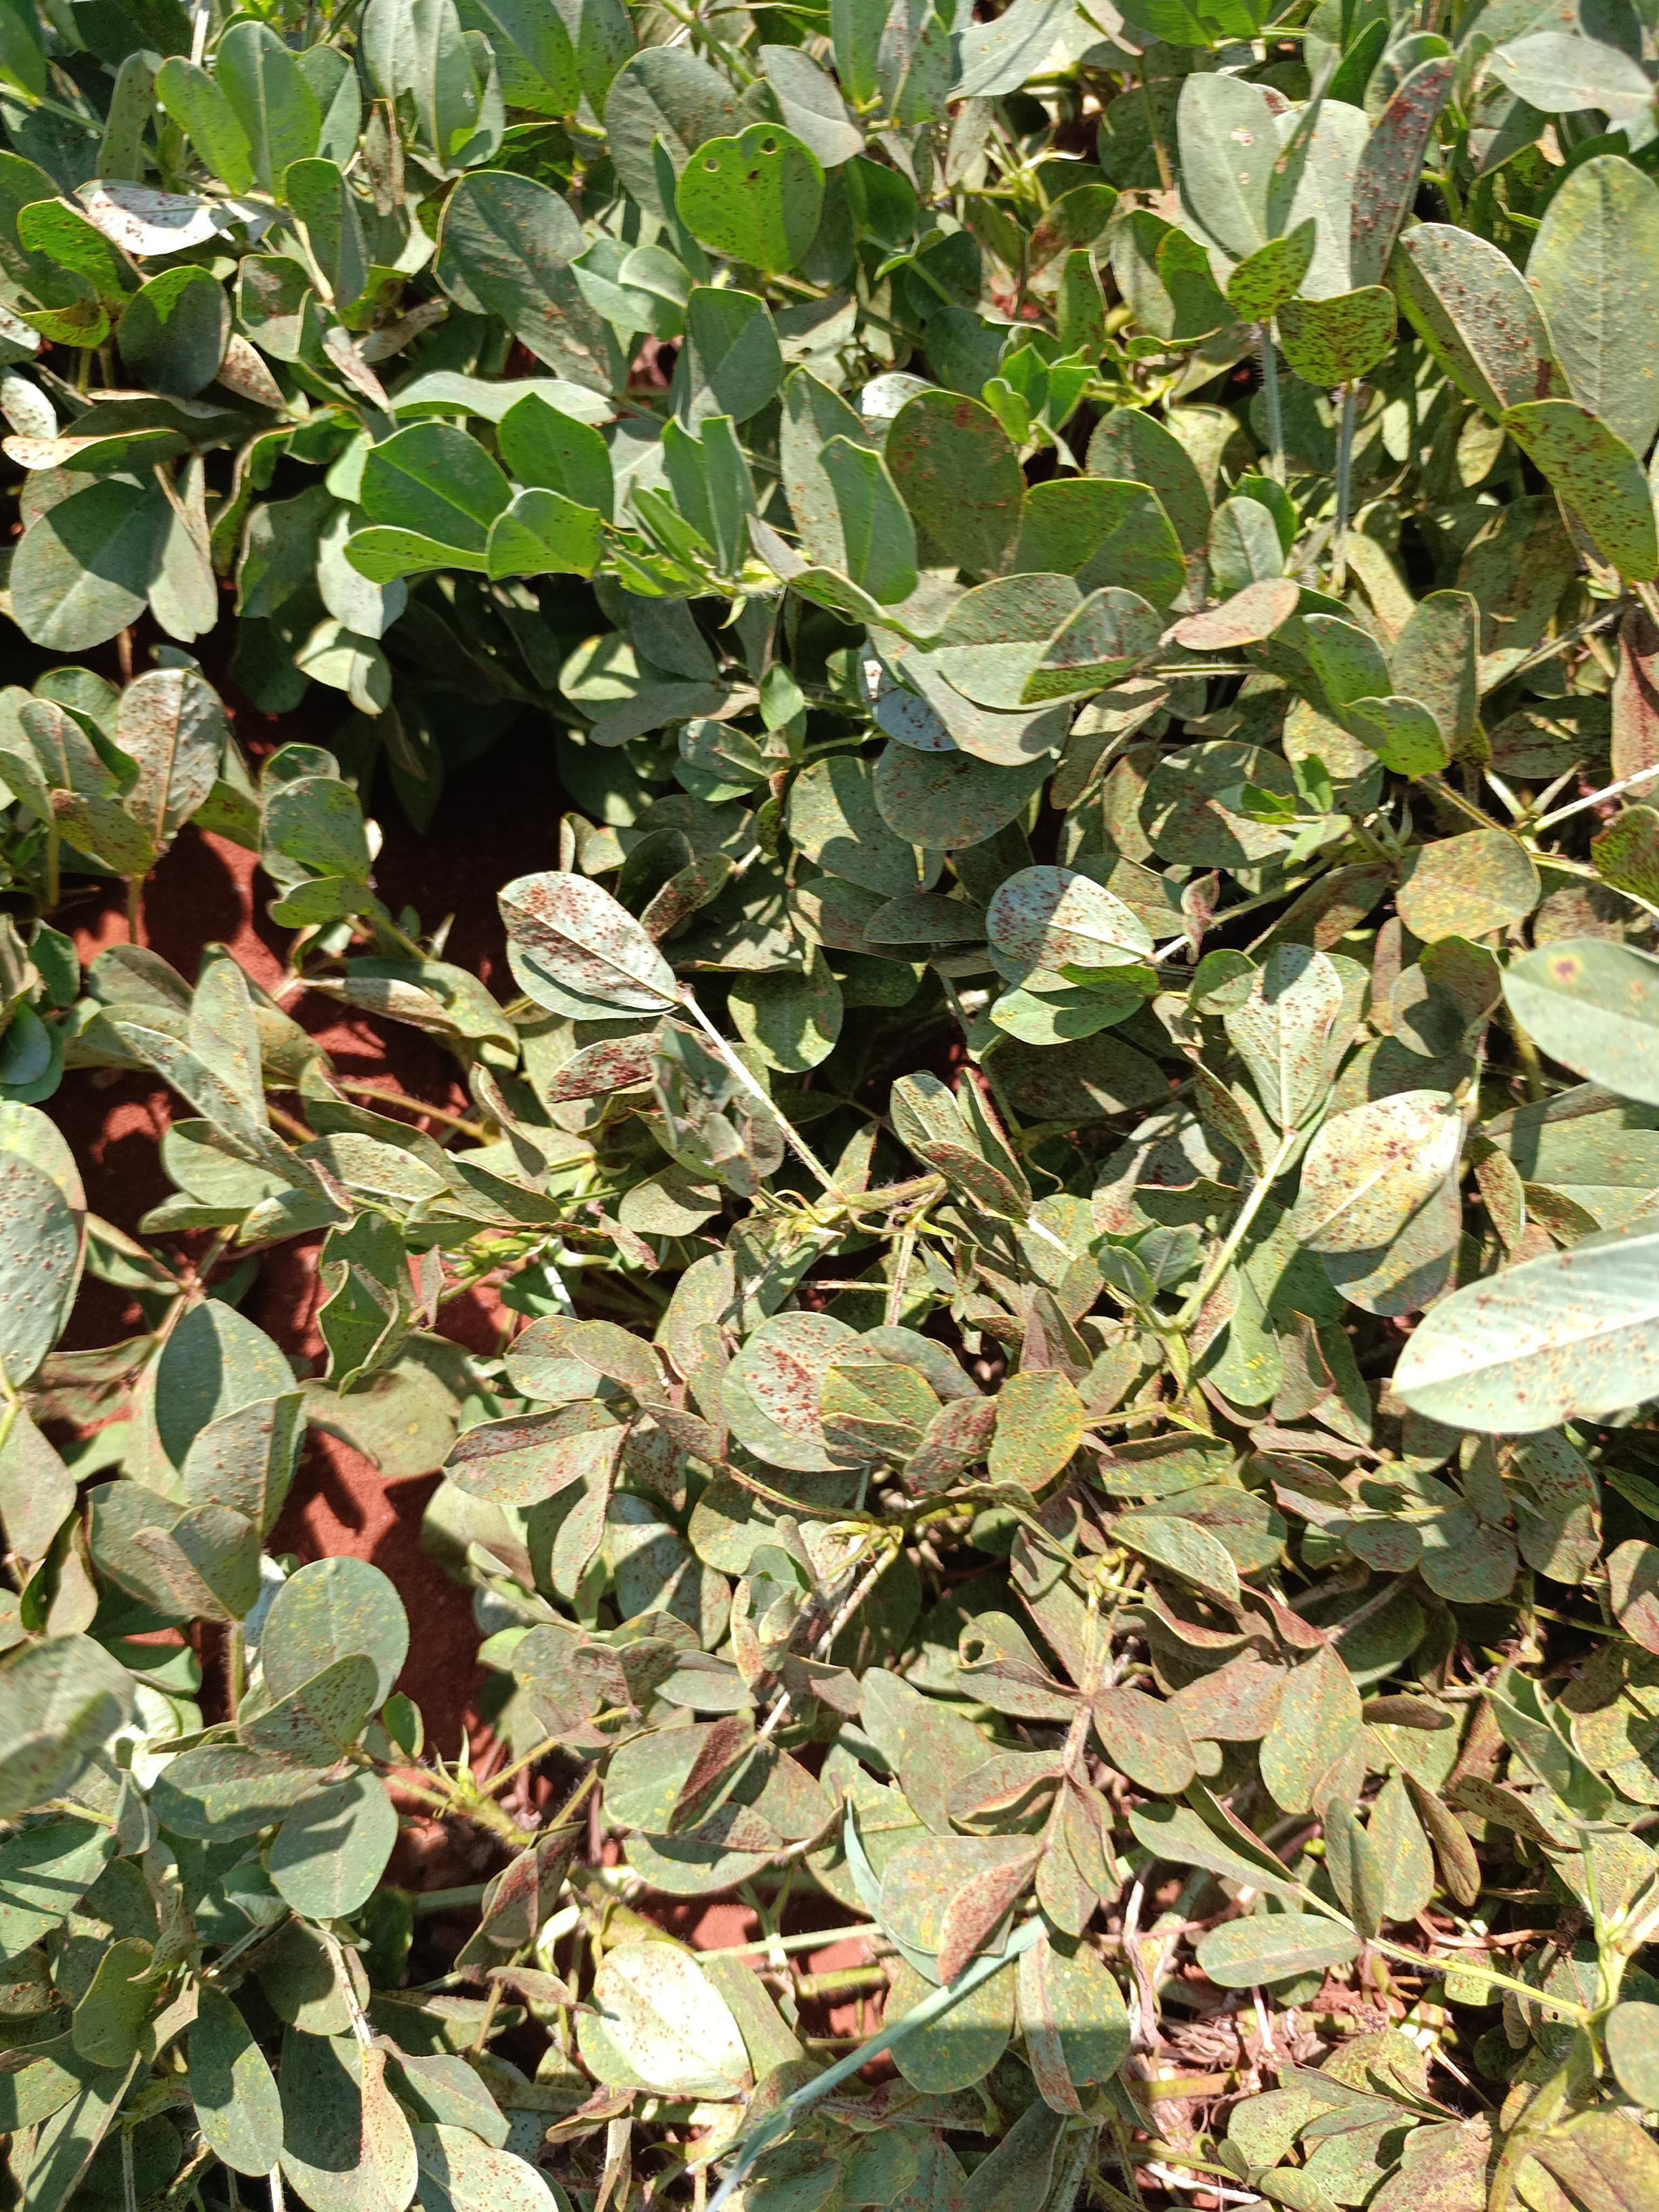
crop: groundnut
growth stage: pegging
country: Kenya
